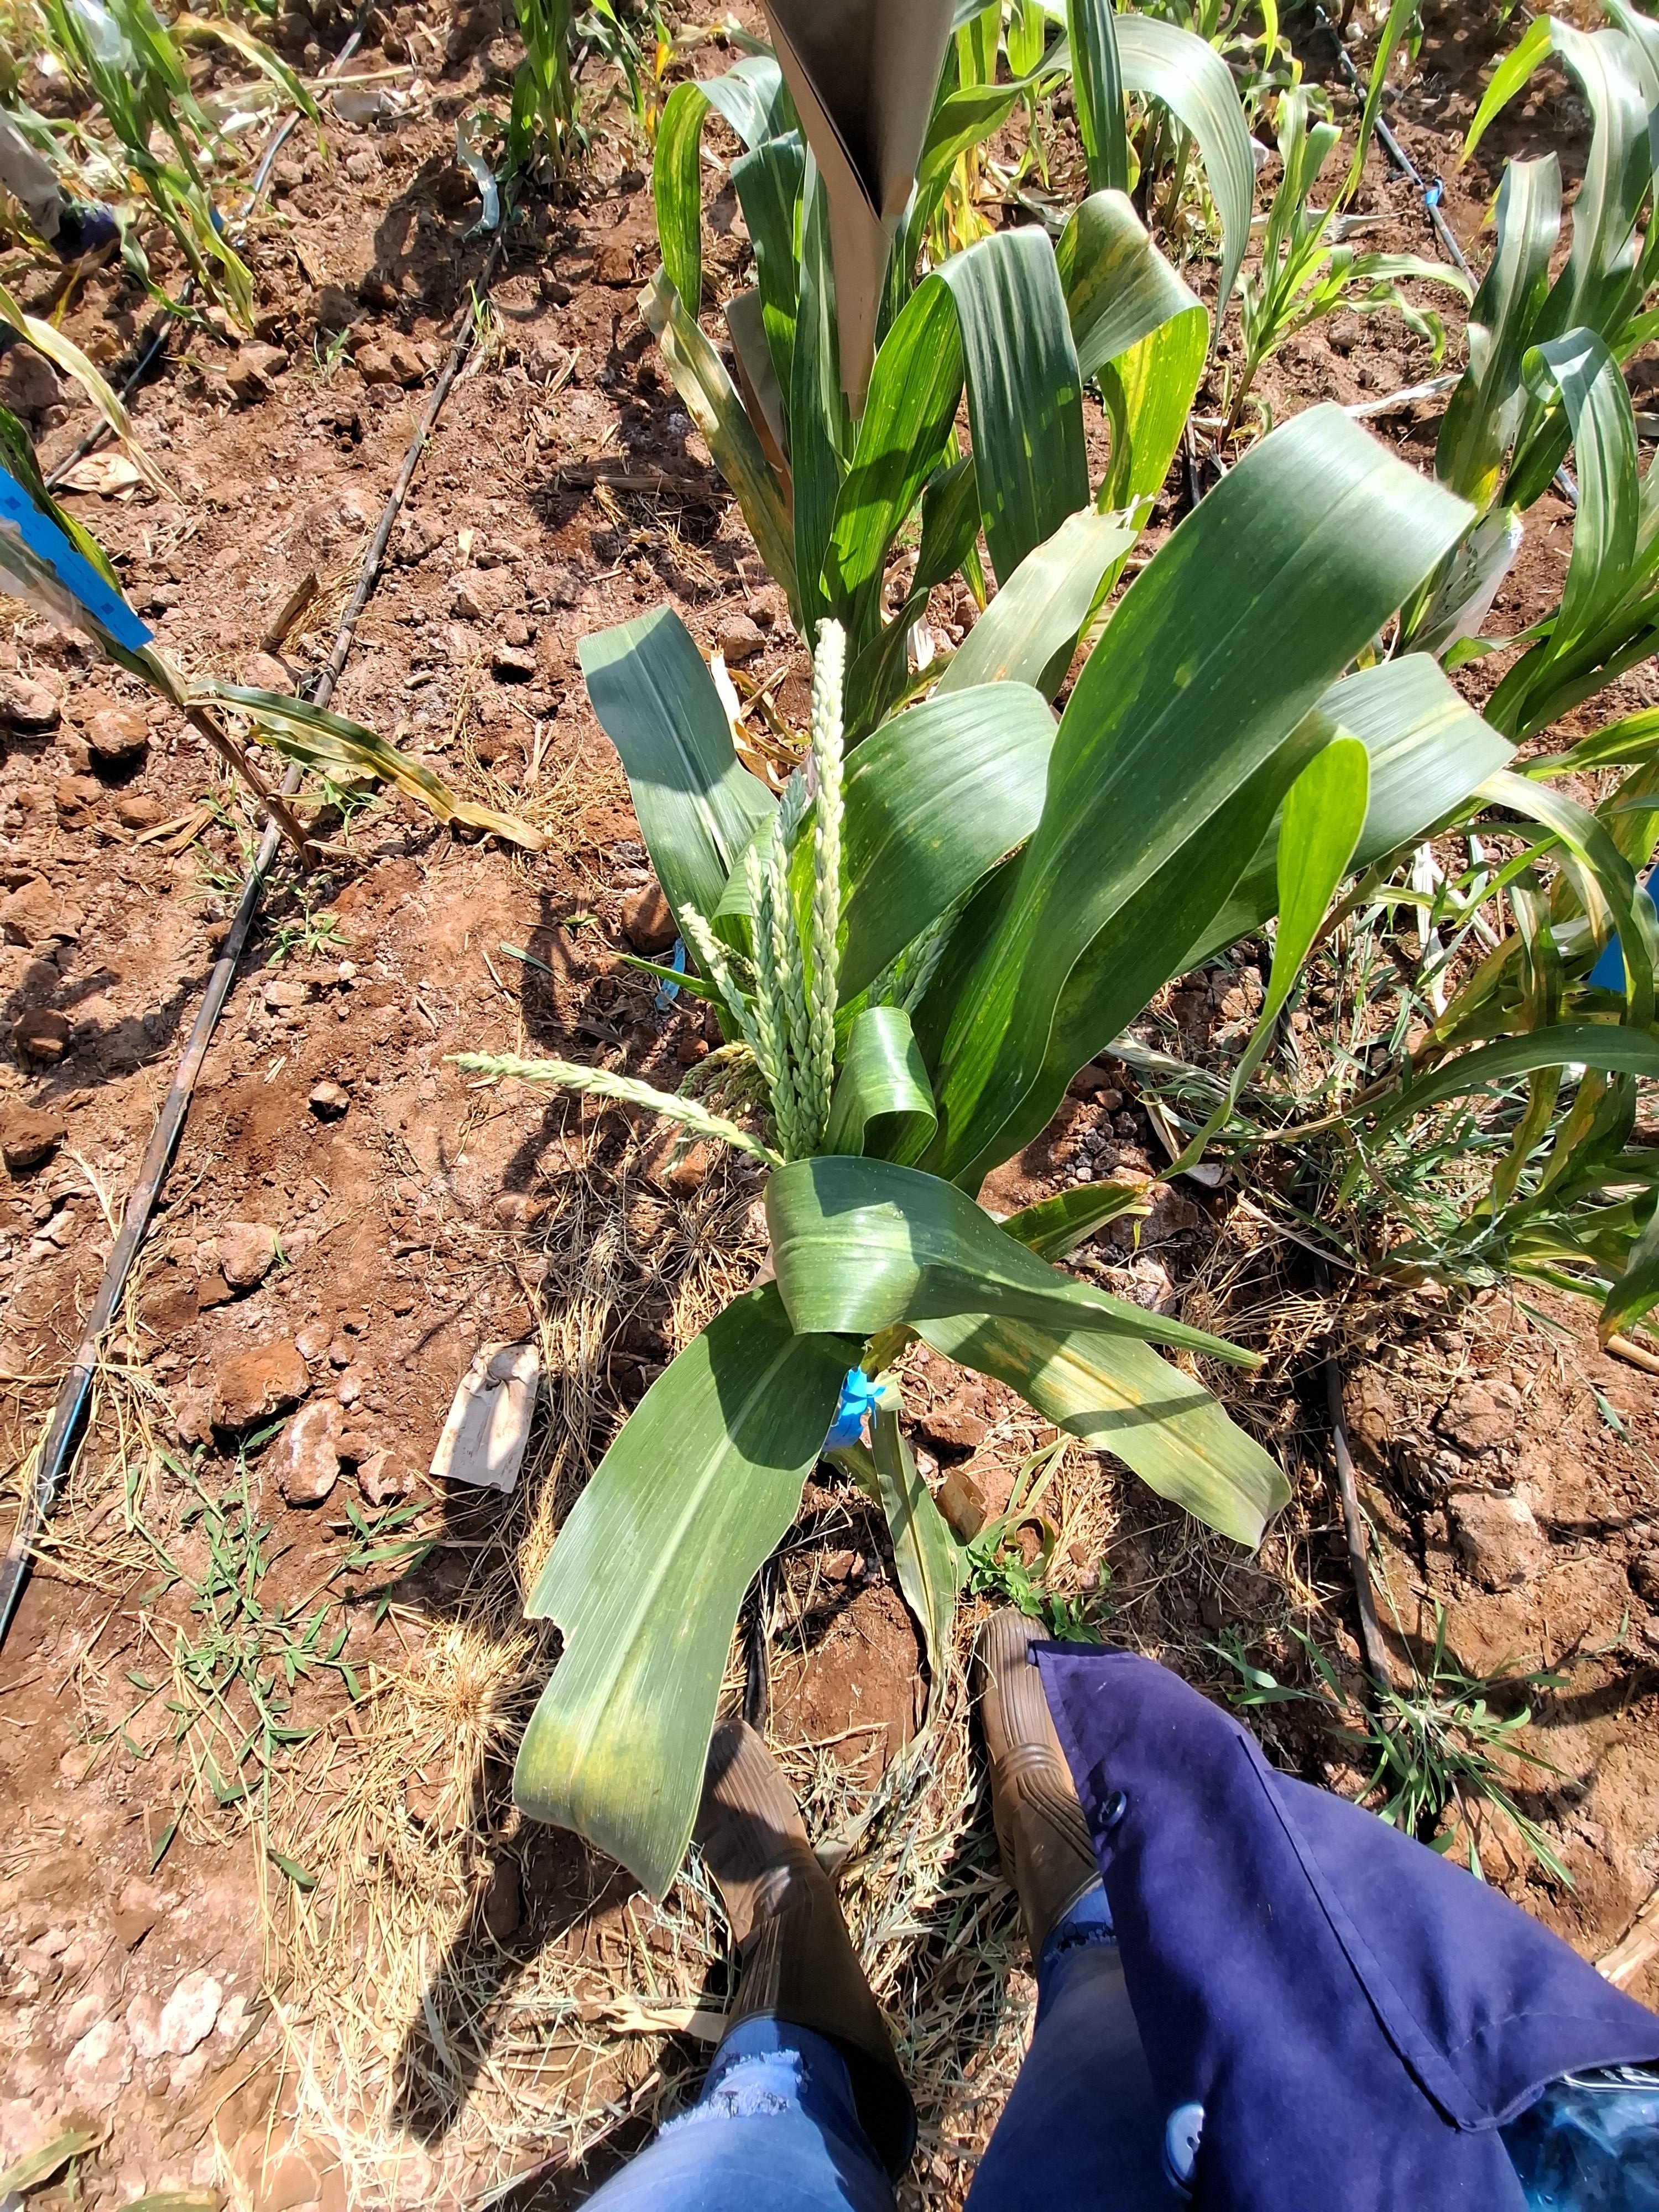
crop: maize
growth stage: flowering
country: Kenya
